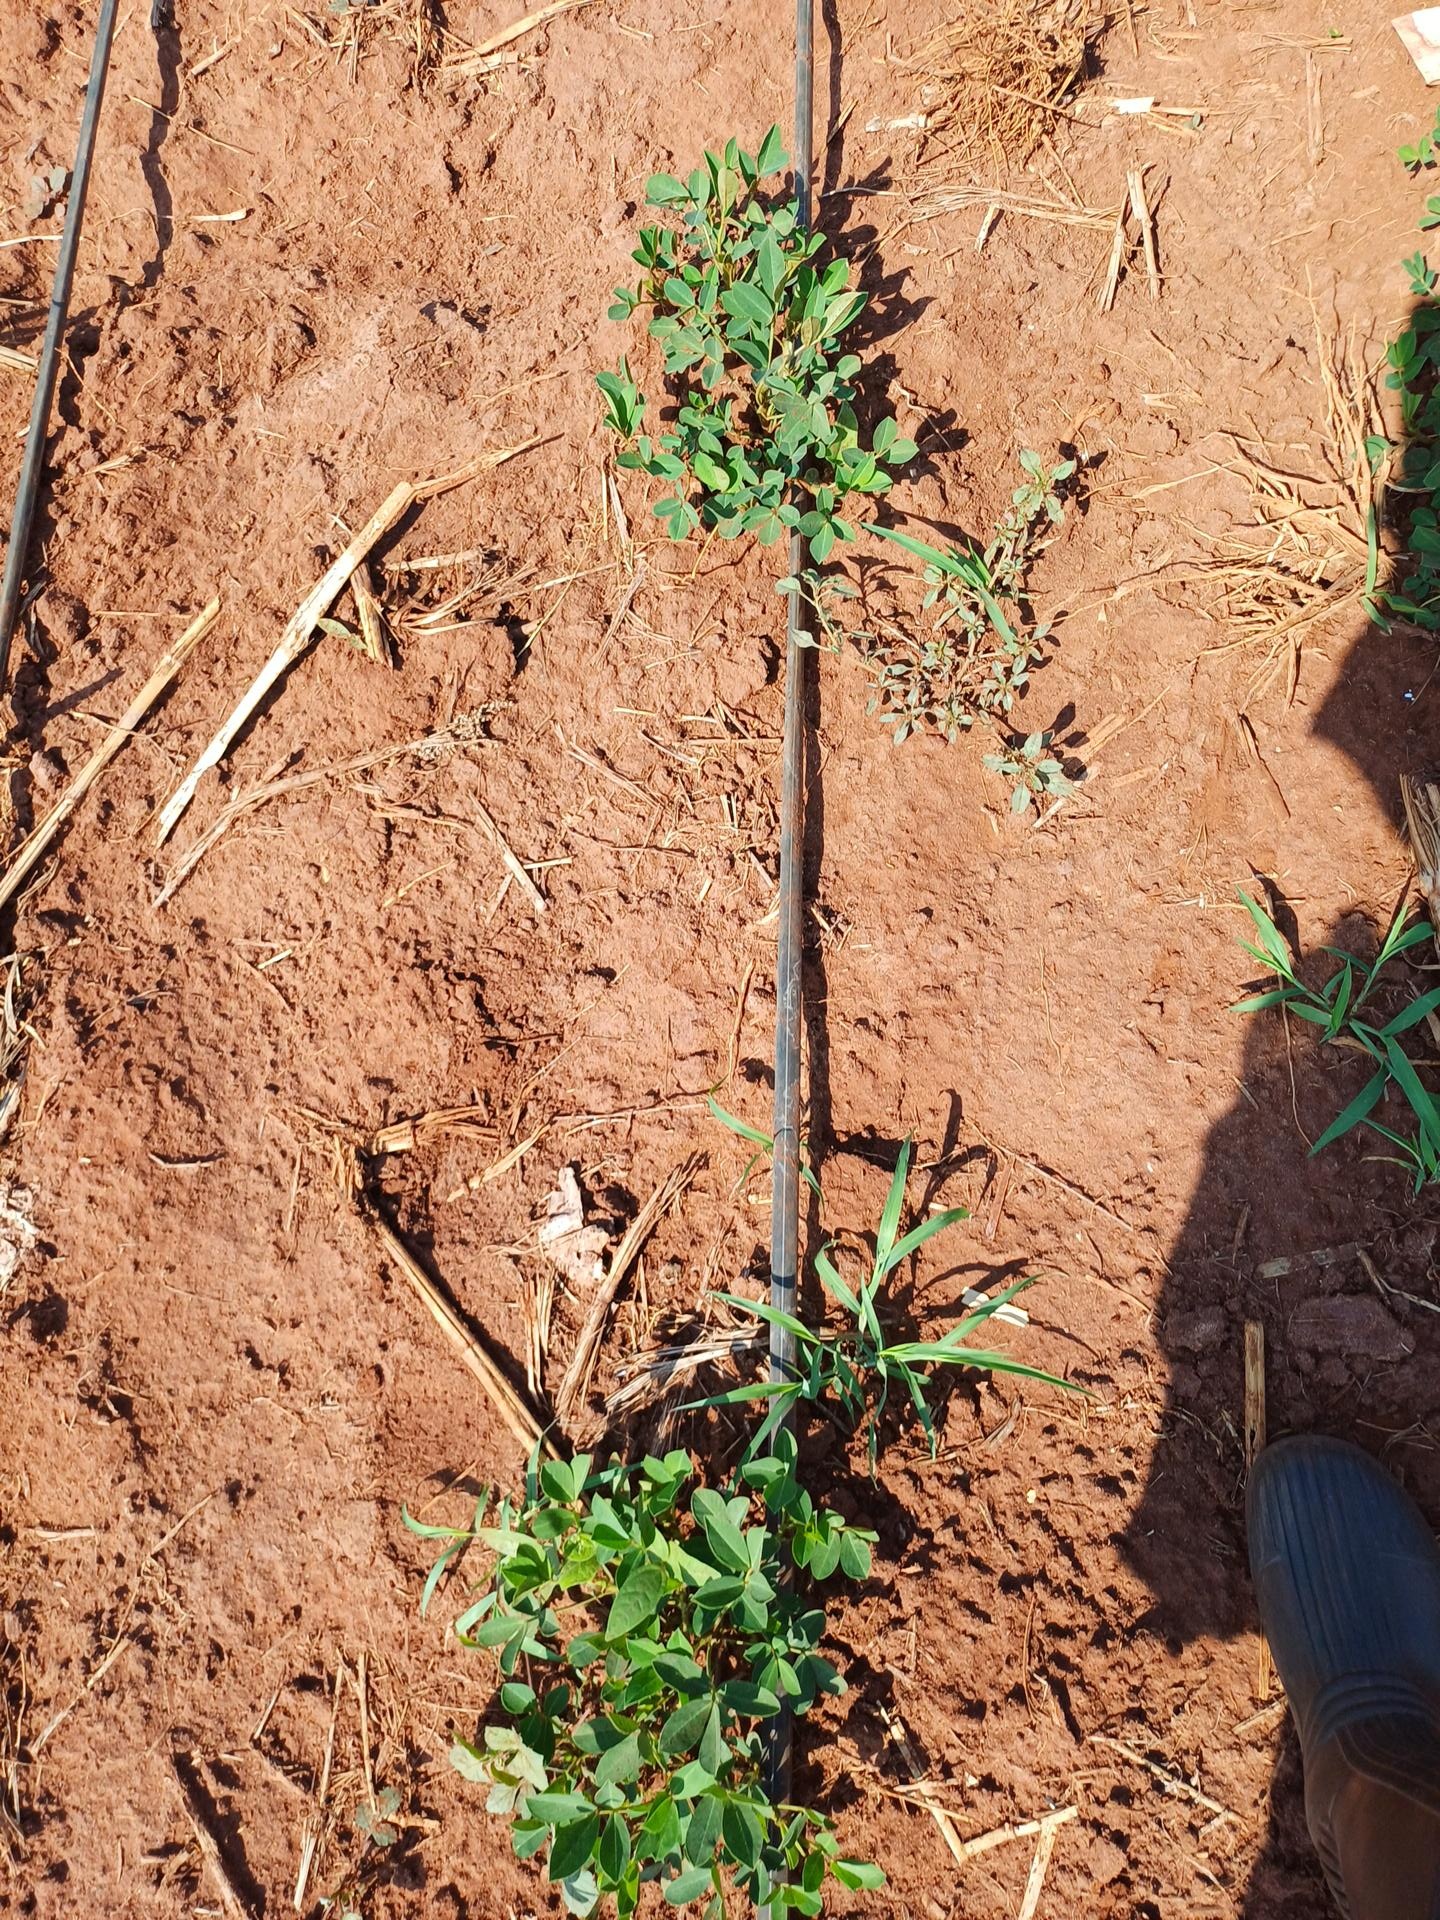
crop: groundnut
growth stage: vegetative
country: Kenya
